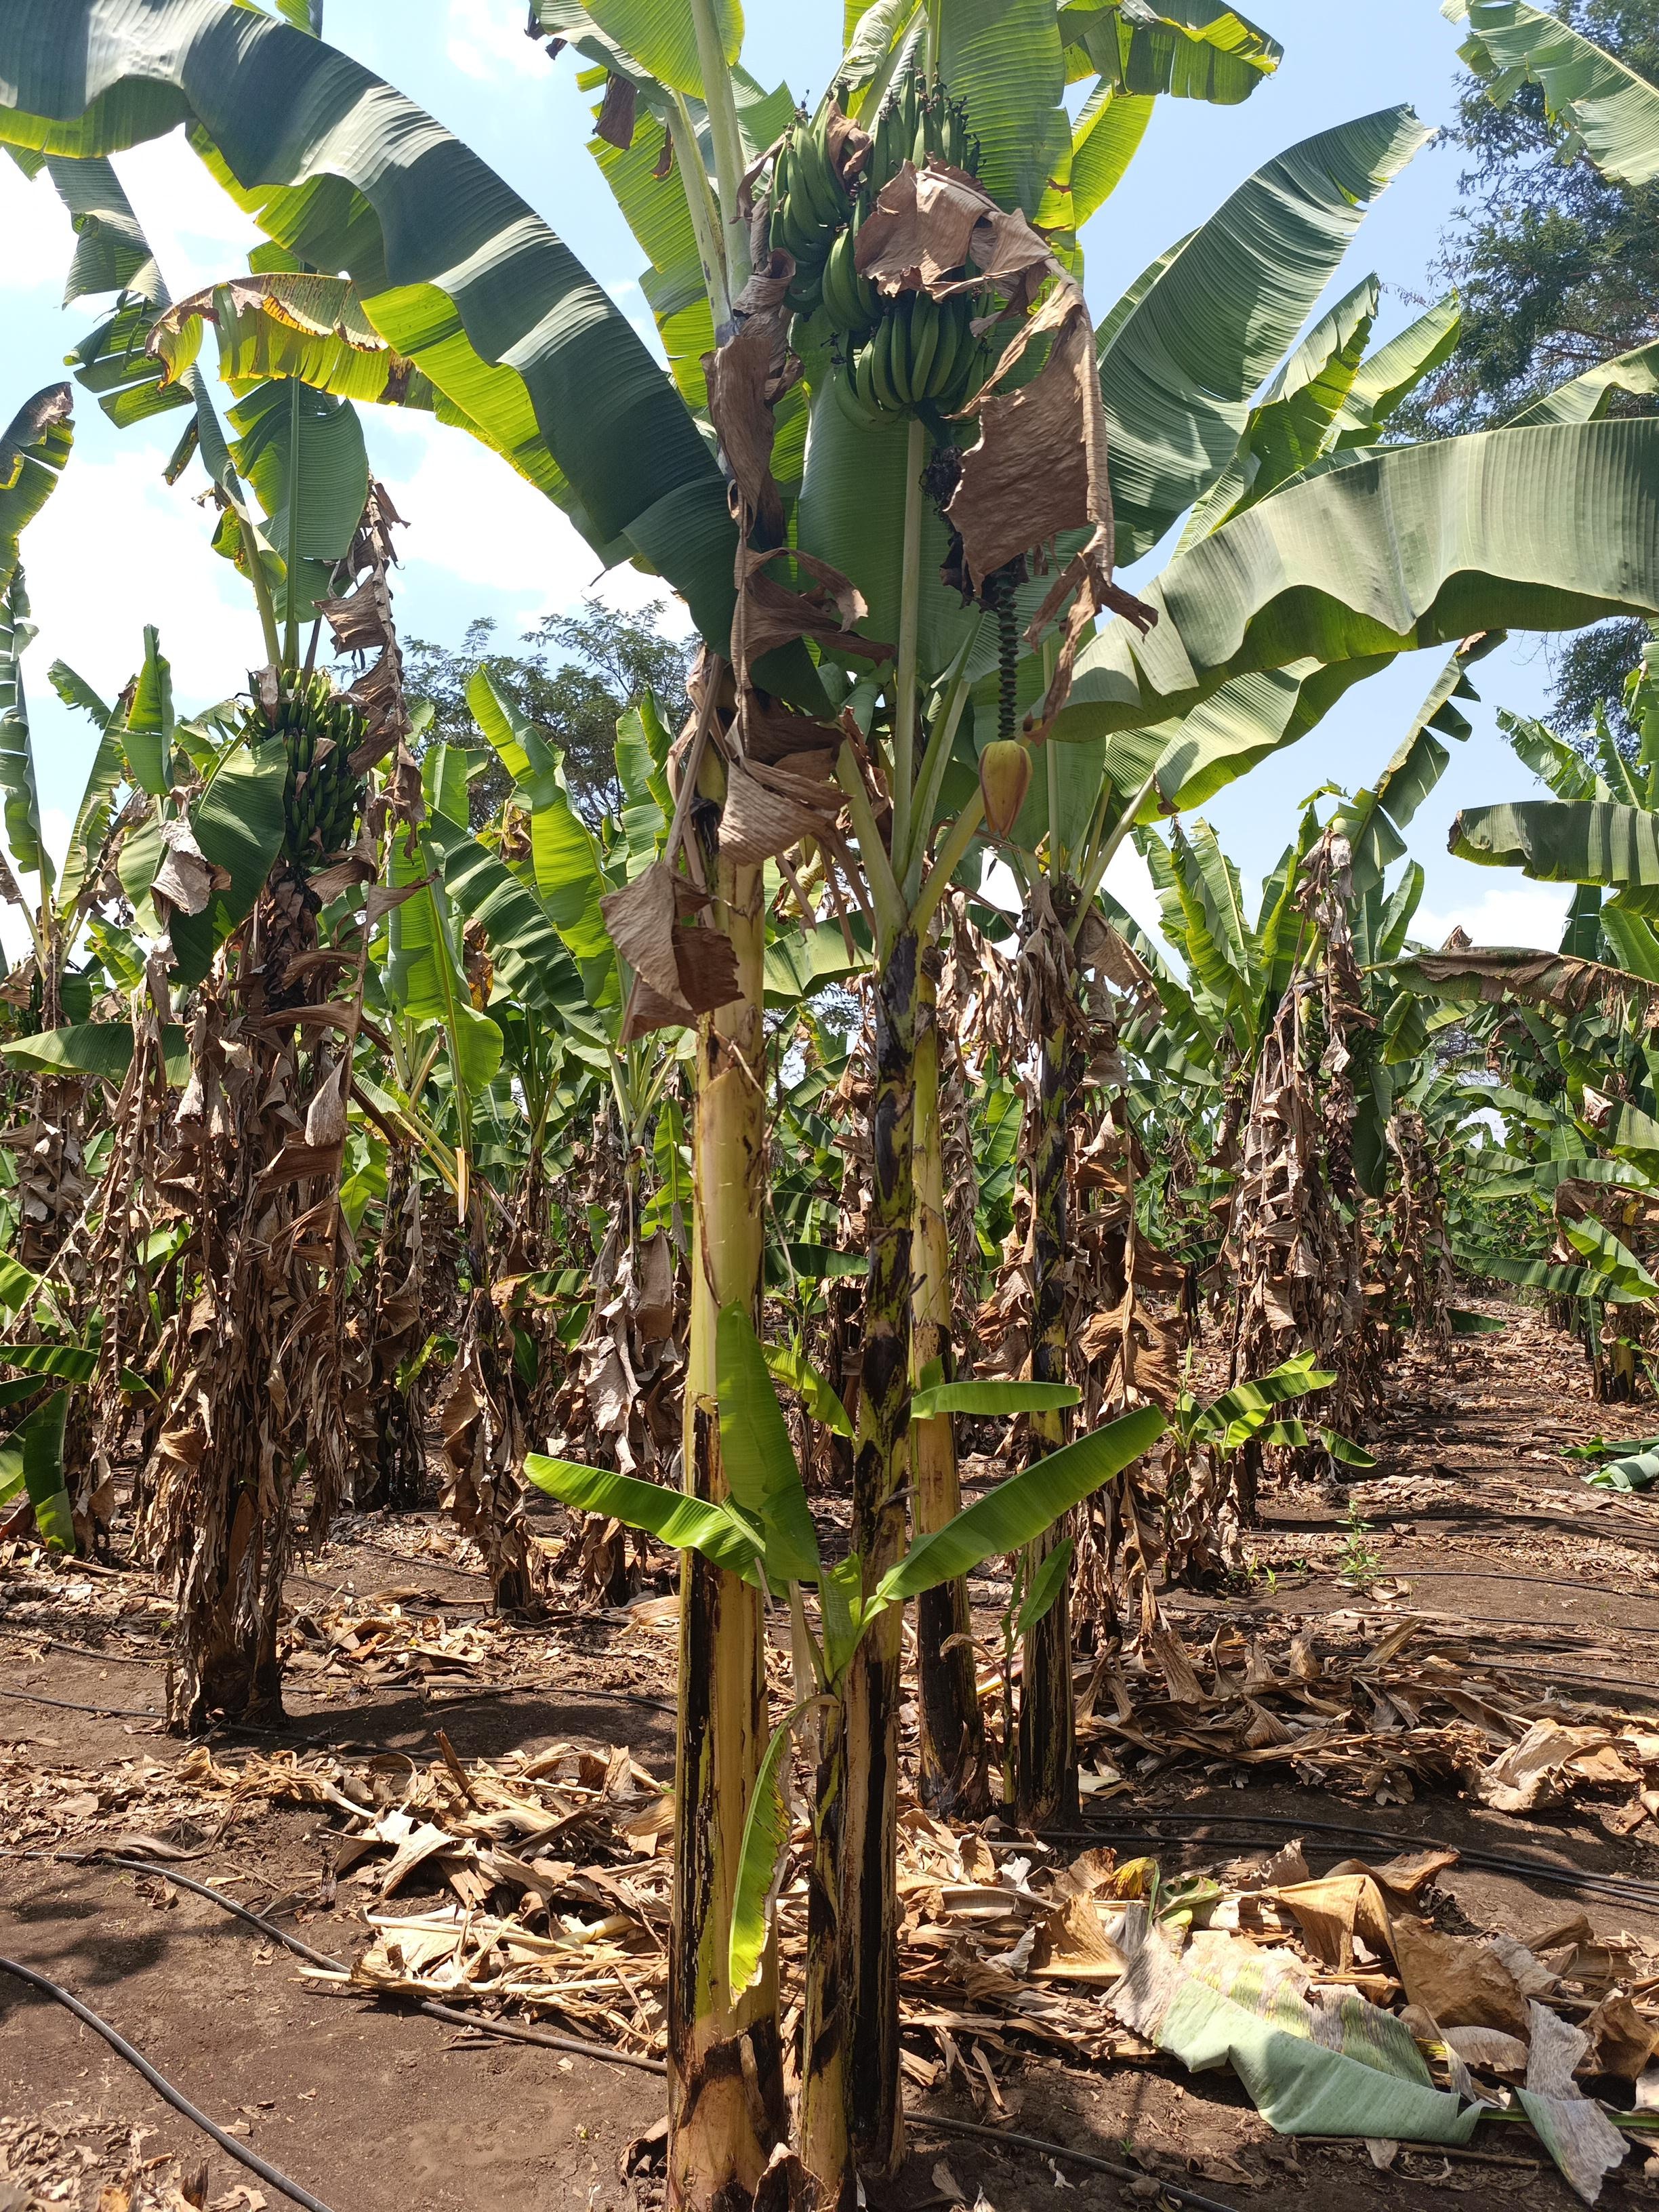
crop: banana
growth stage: development fruit
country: Tanzania
